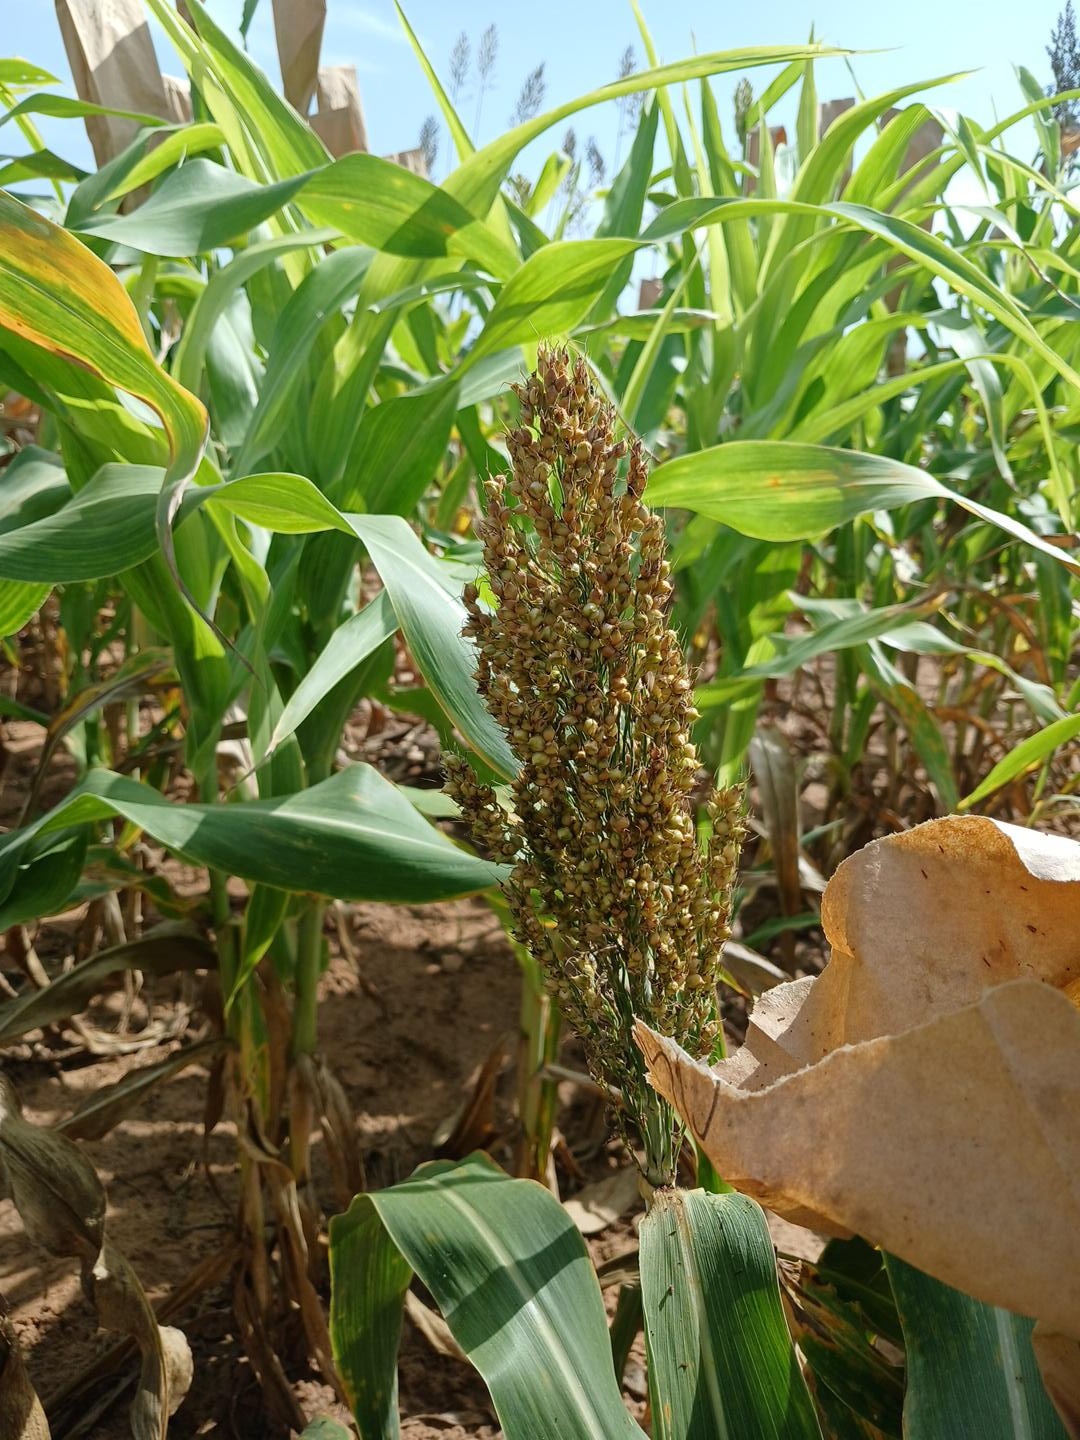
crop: sorghum
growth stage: filling grain
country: Senegal
